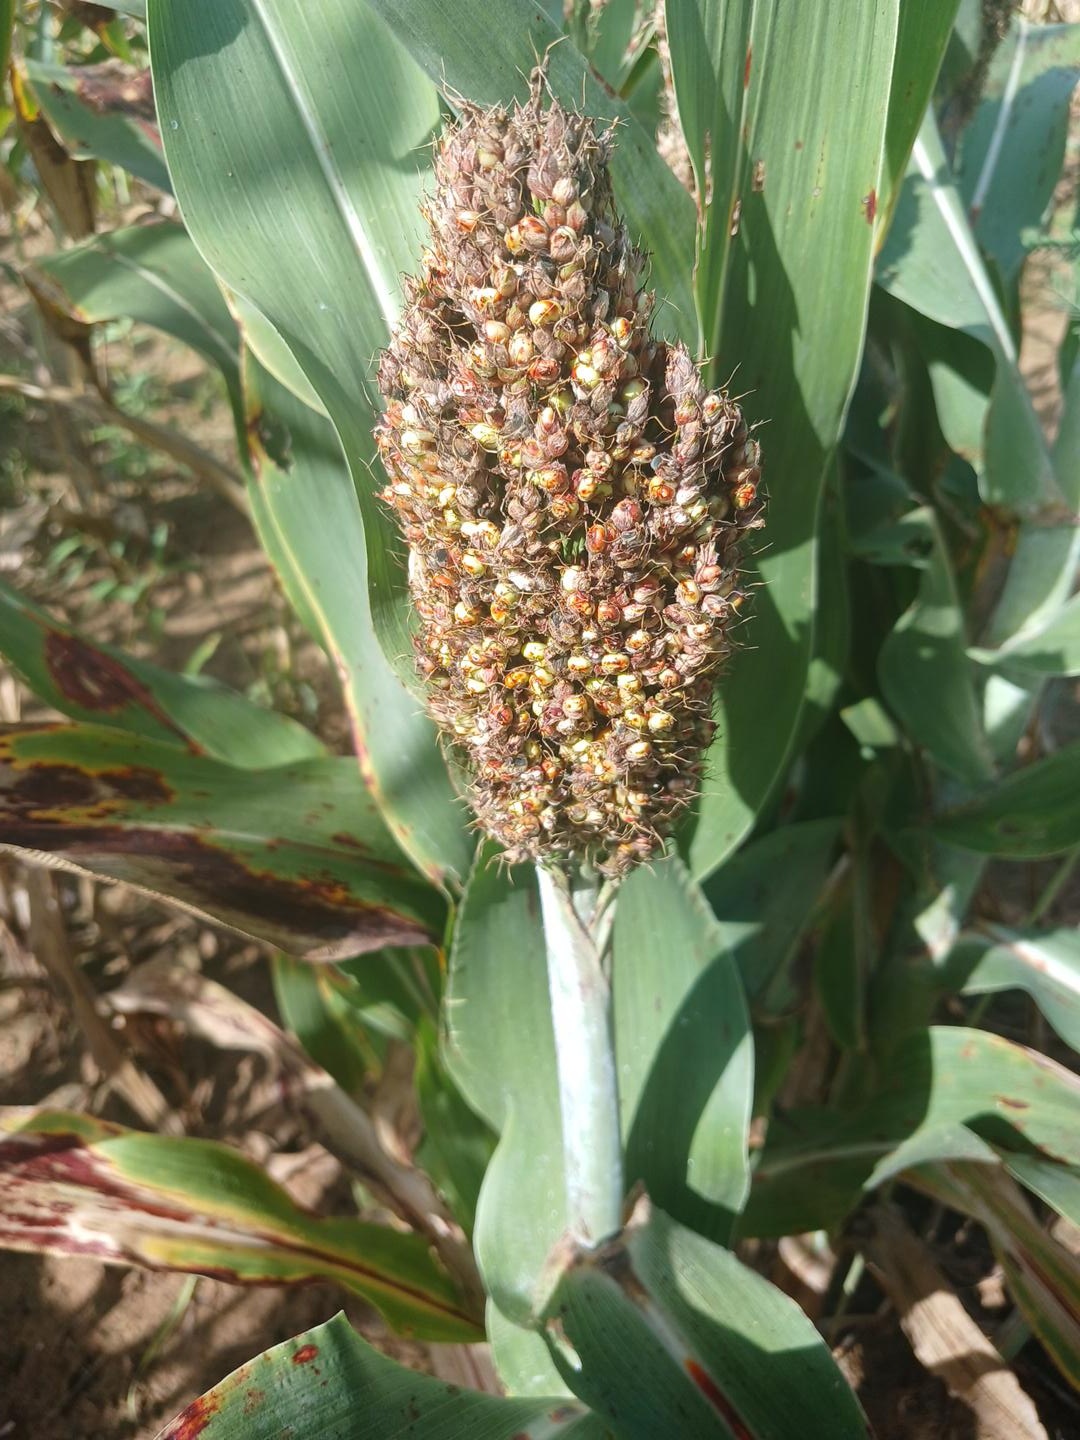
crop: sorghum
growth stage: filling grain
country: Senegal
